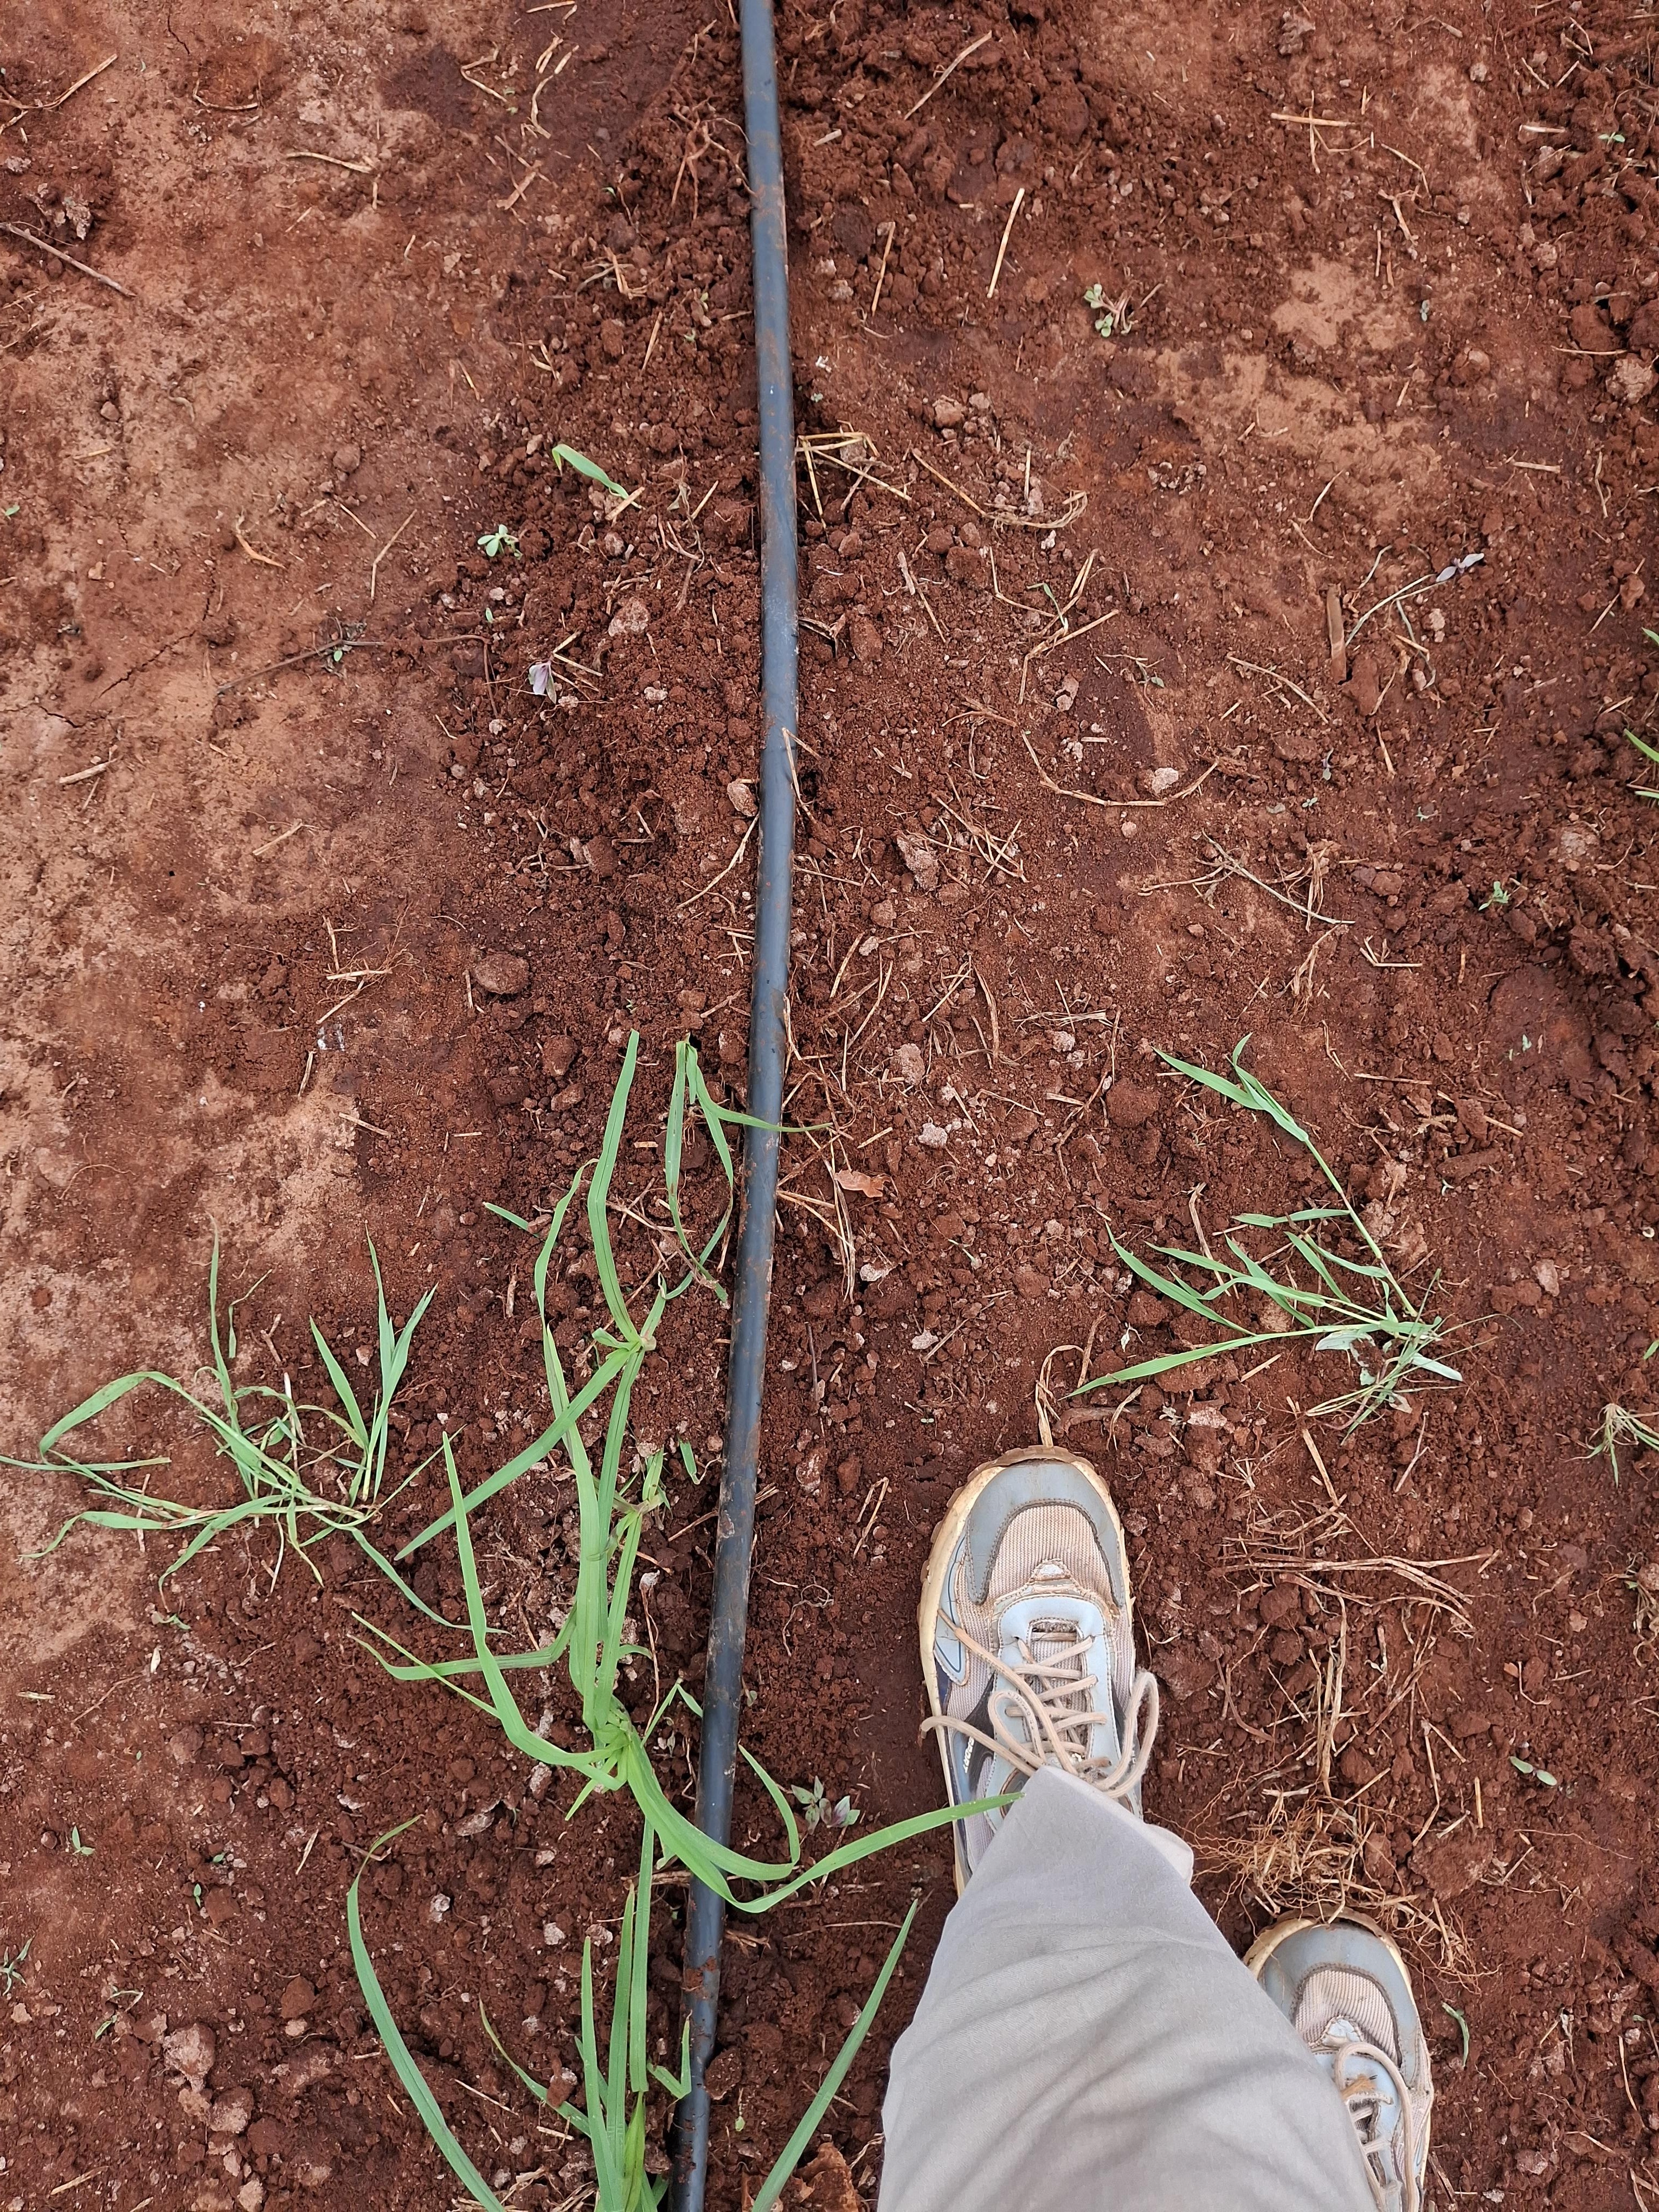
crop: finger millet
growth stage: vegetative
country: Kenya
